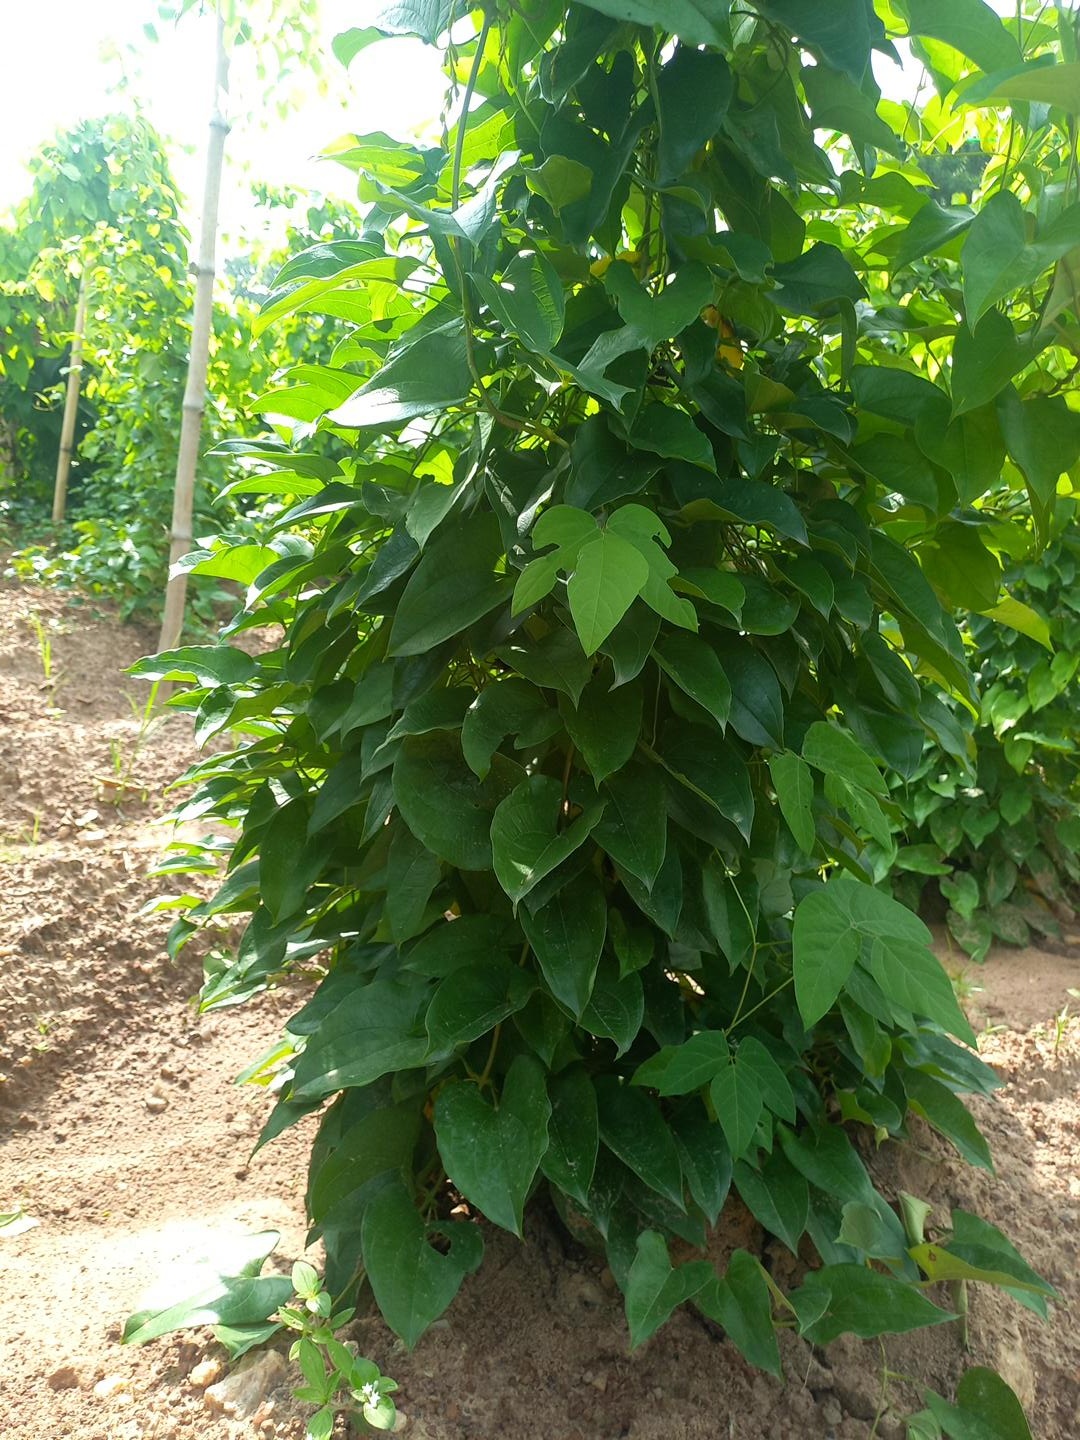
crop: yam
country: Nigeria
